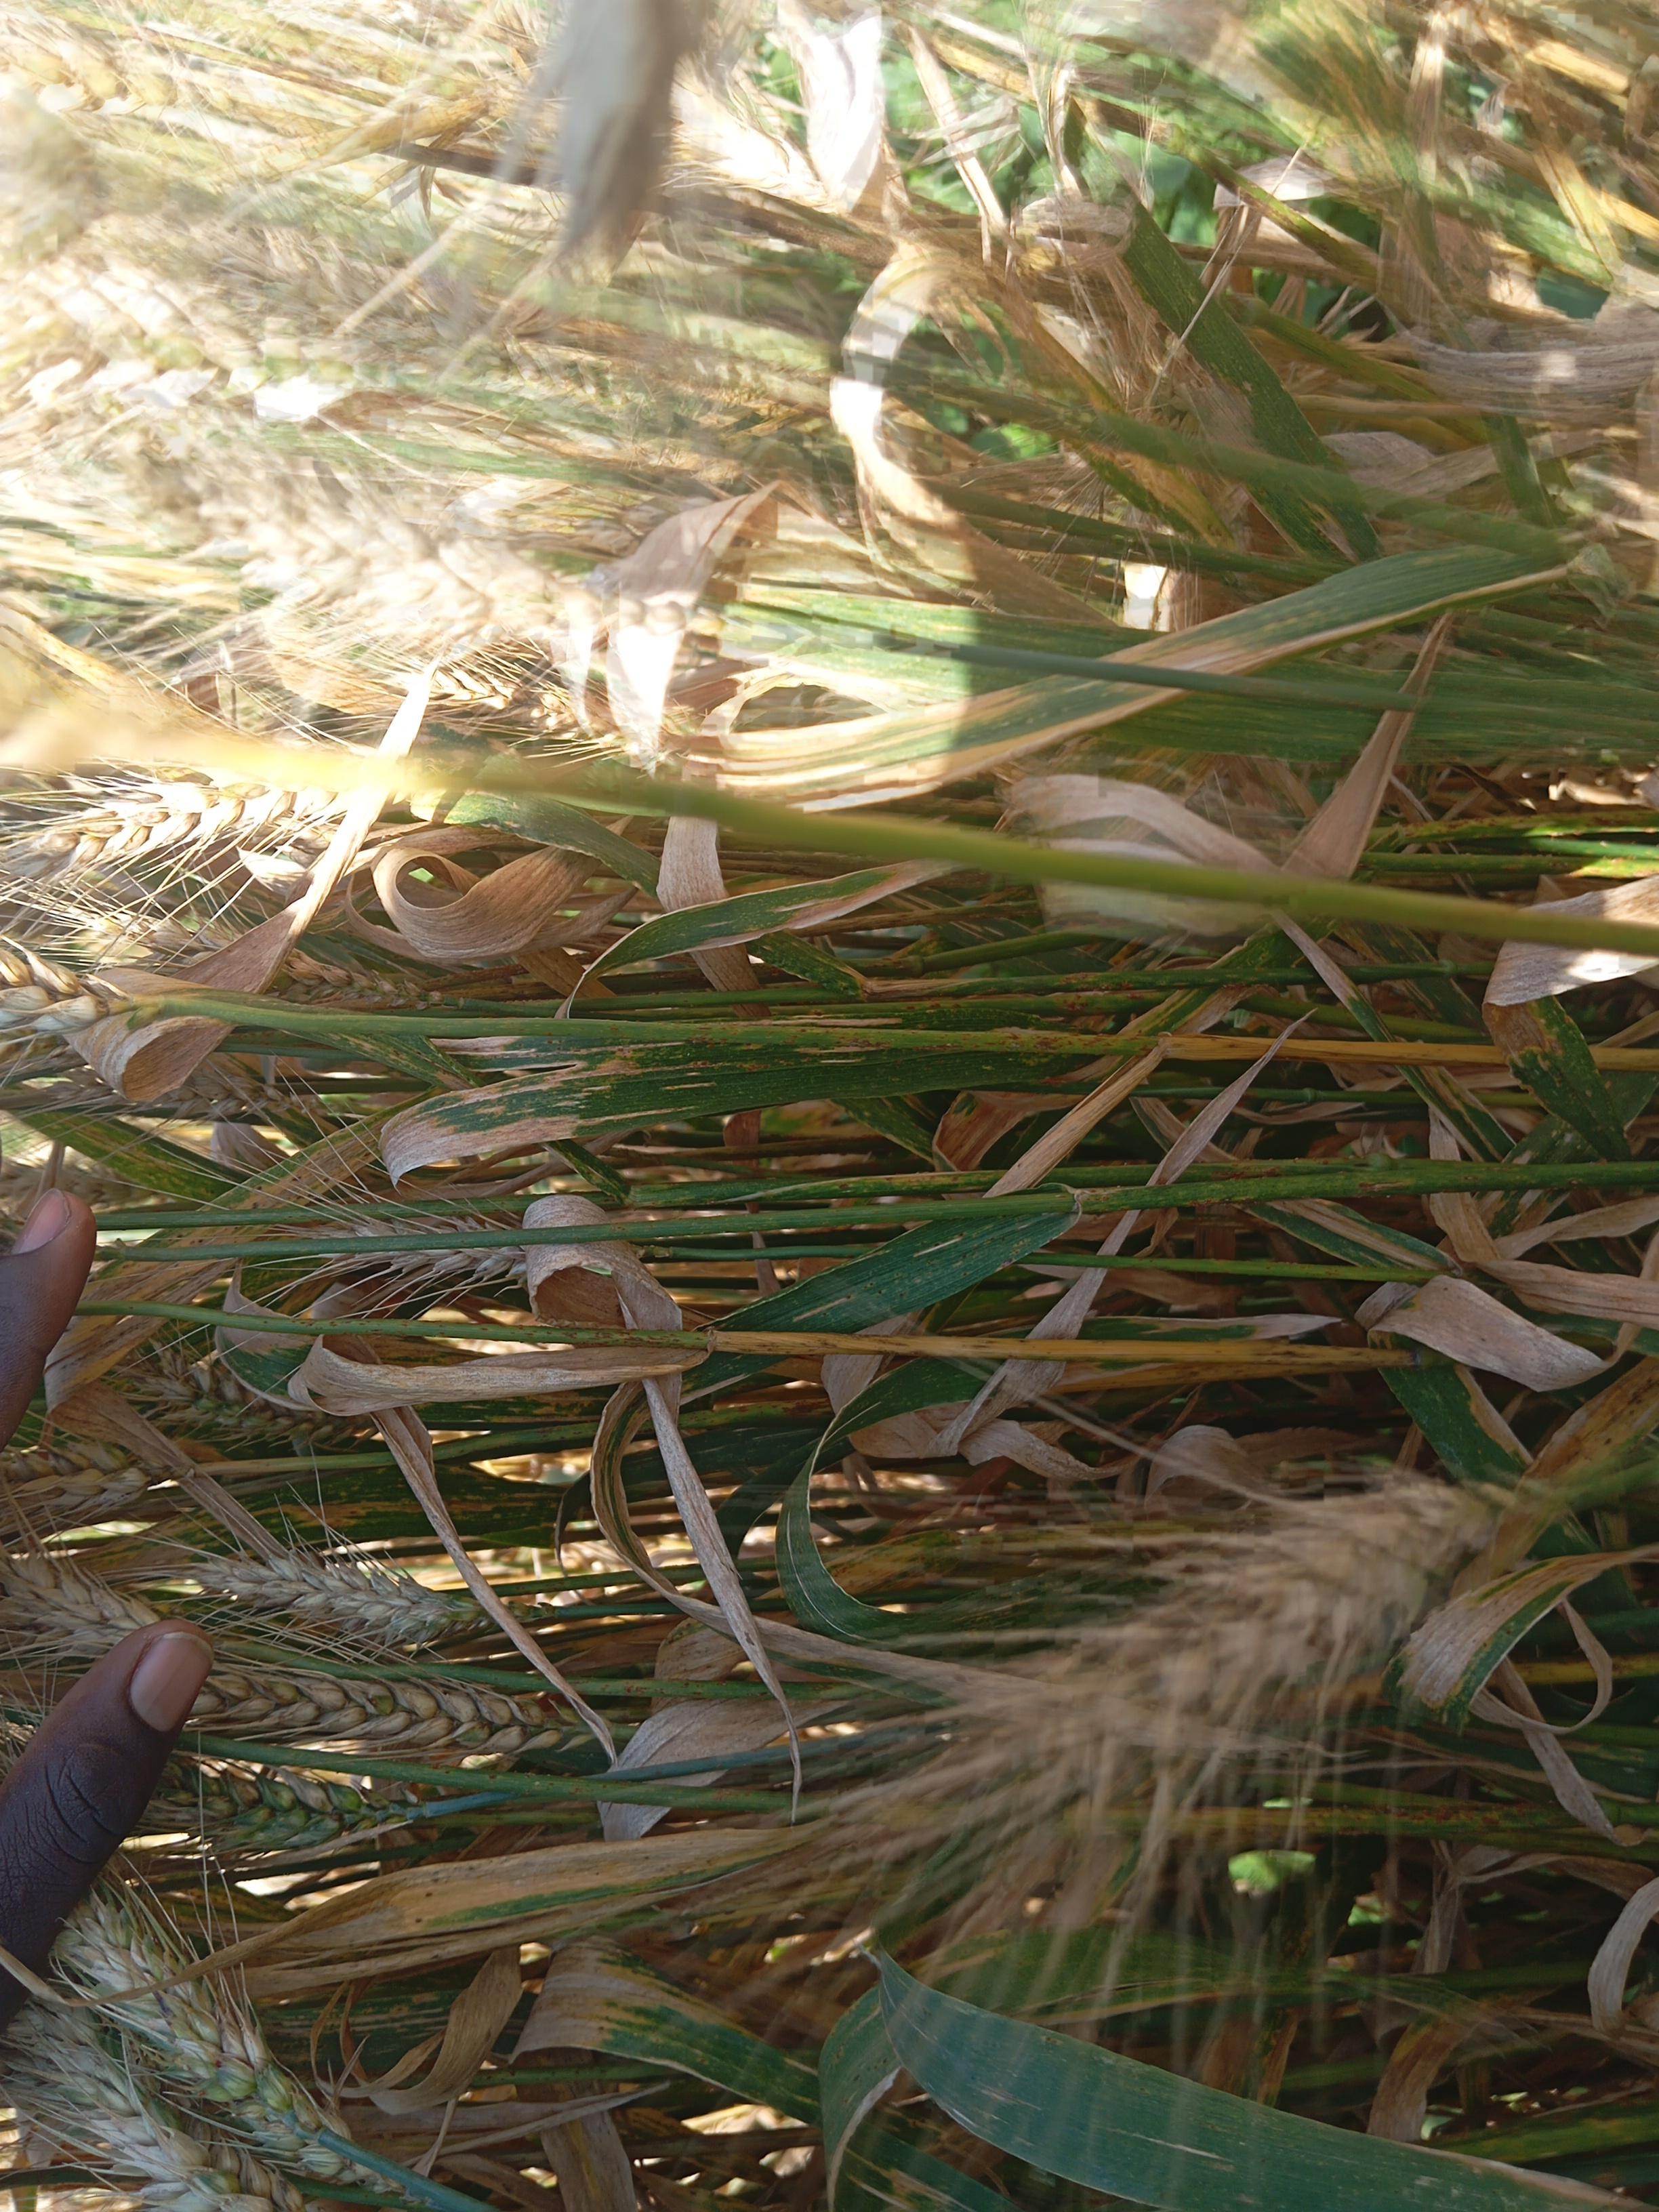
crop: wheat
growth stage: maturity
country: Kenya
